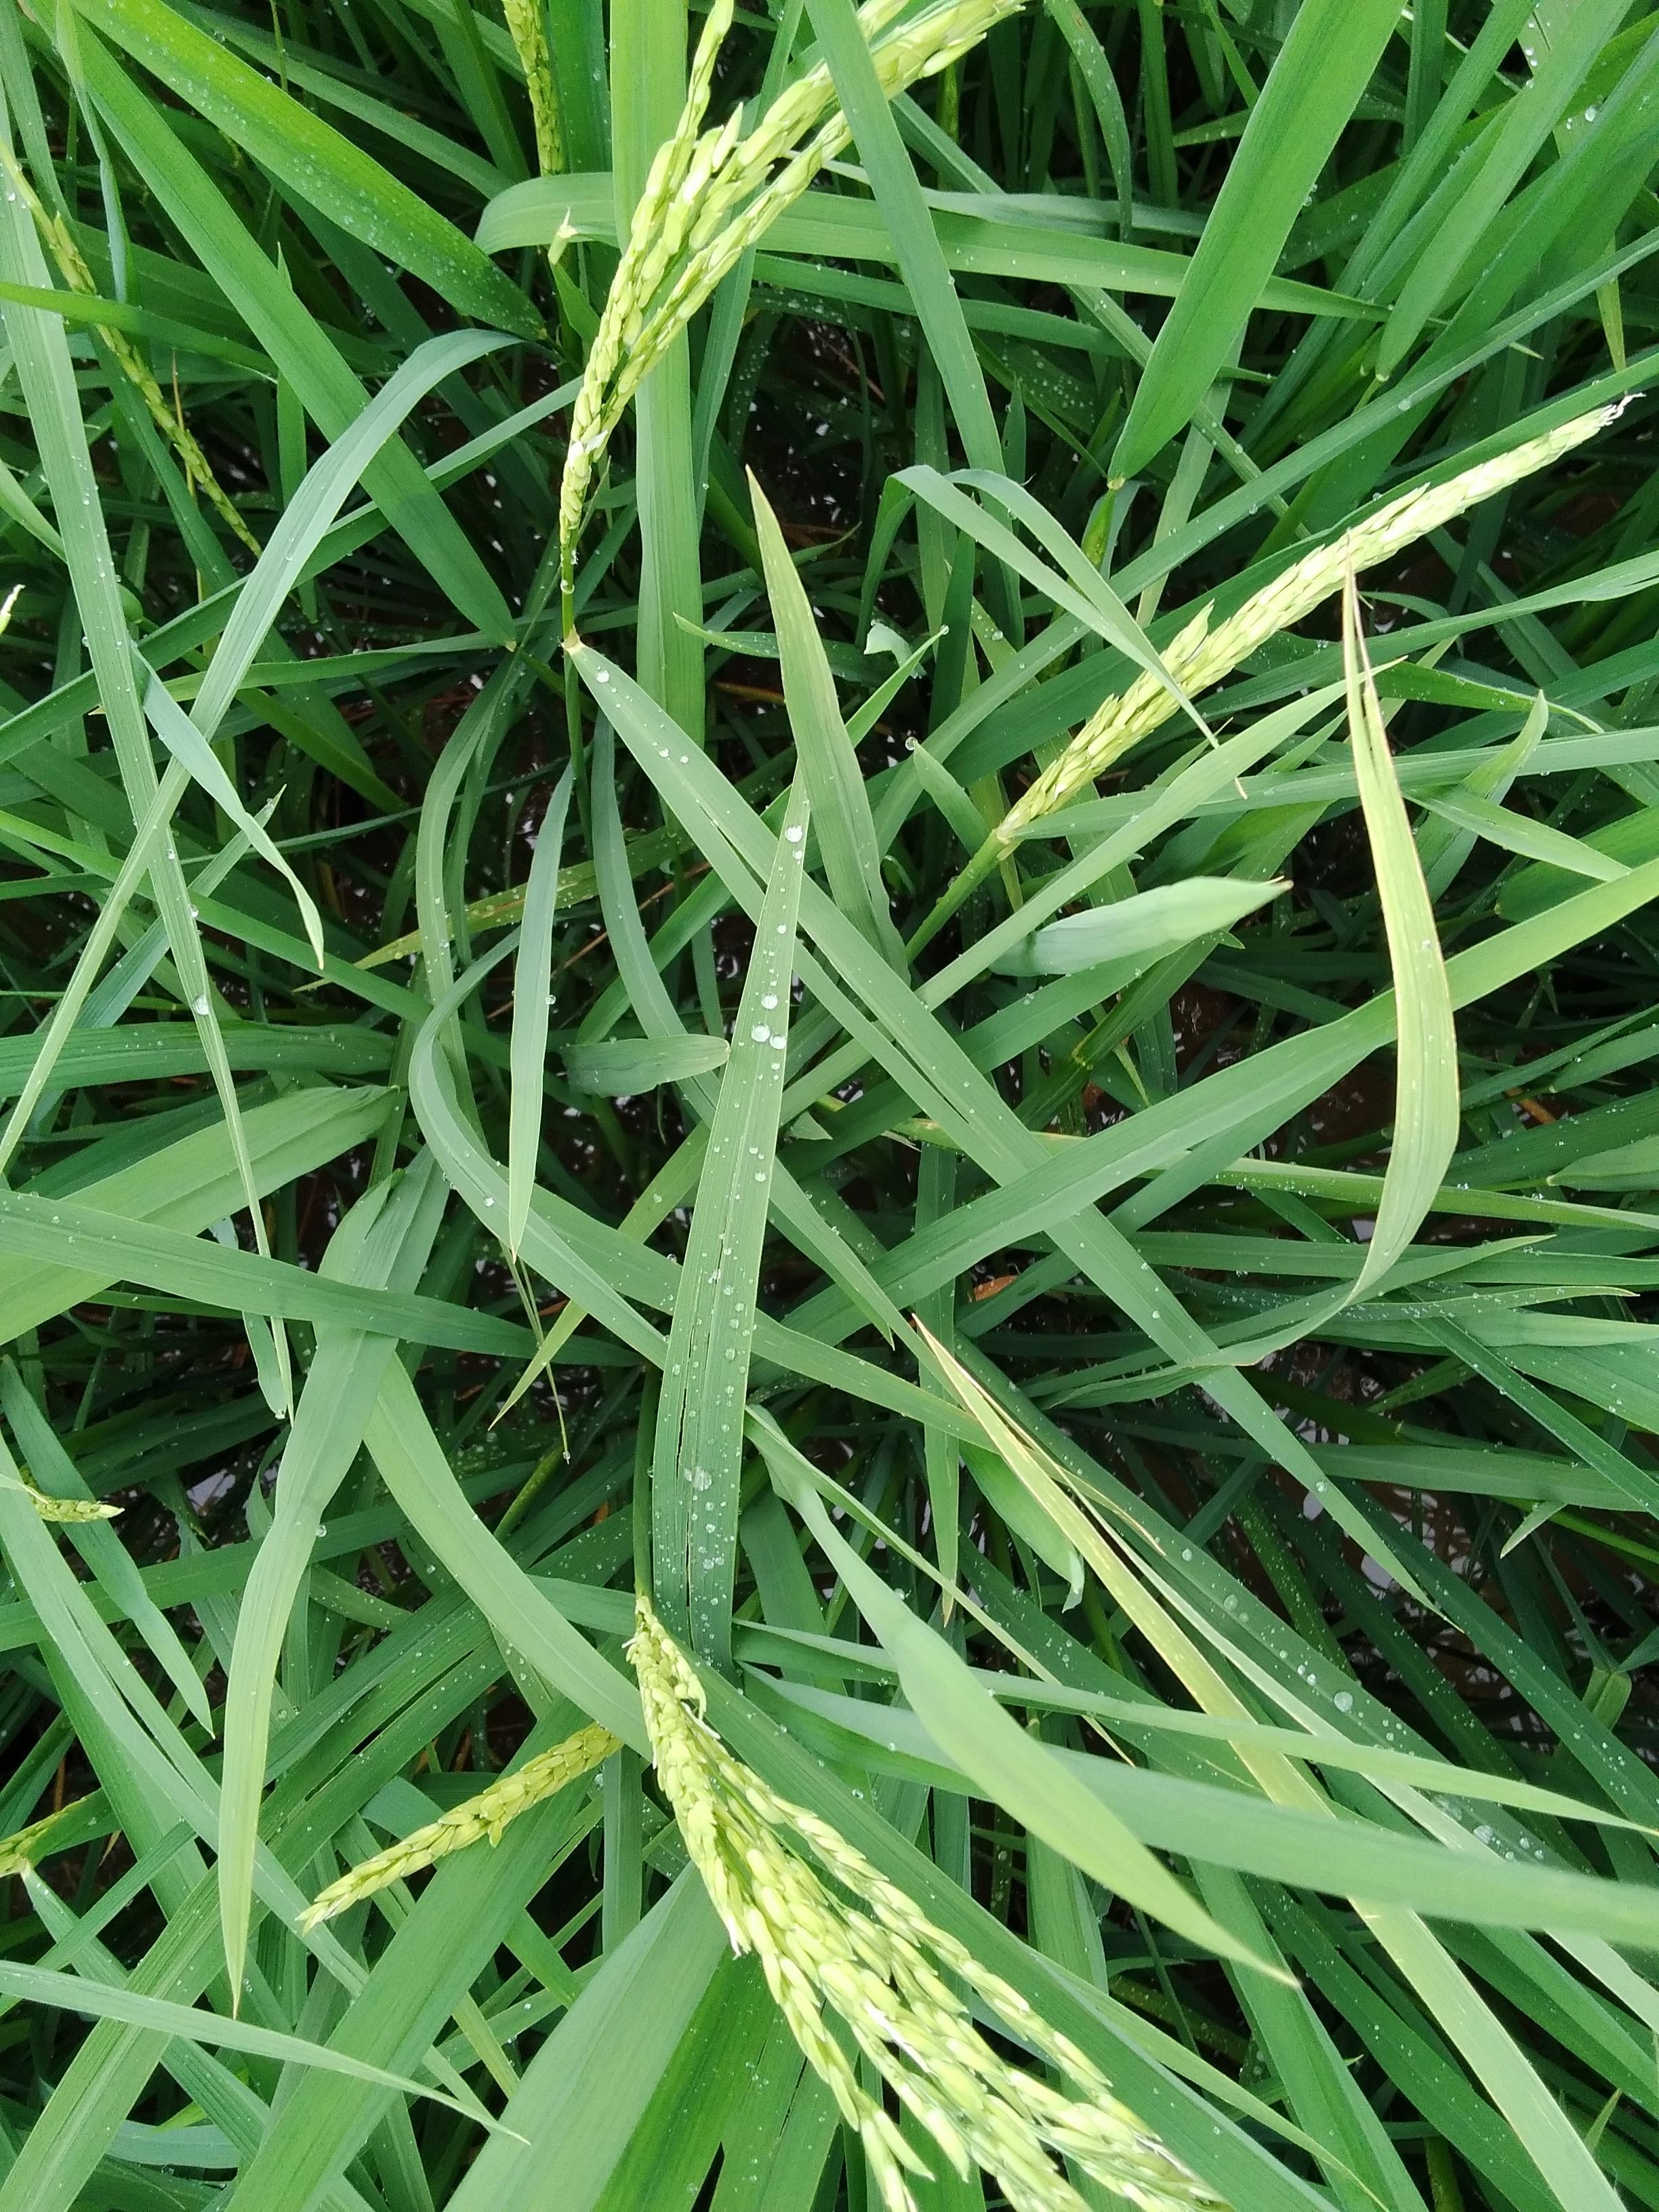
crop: rice
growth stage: flowering
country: Nigeria
